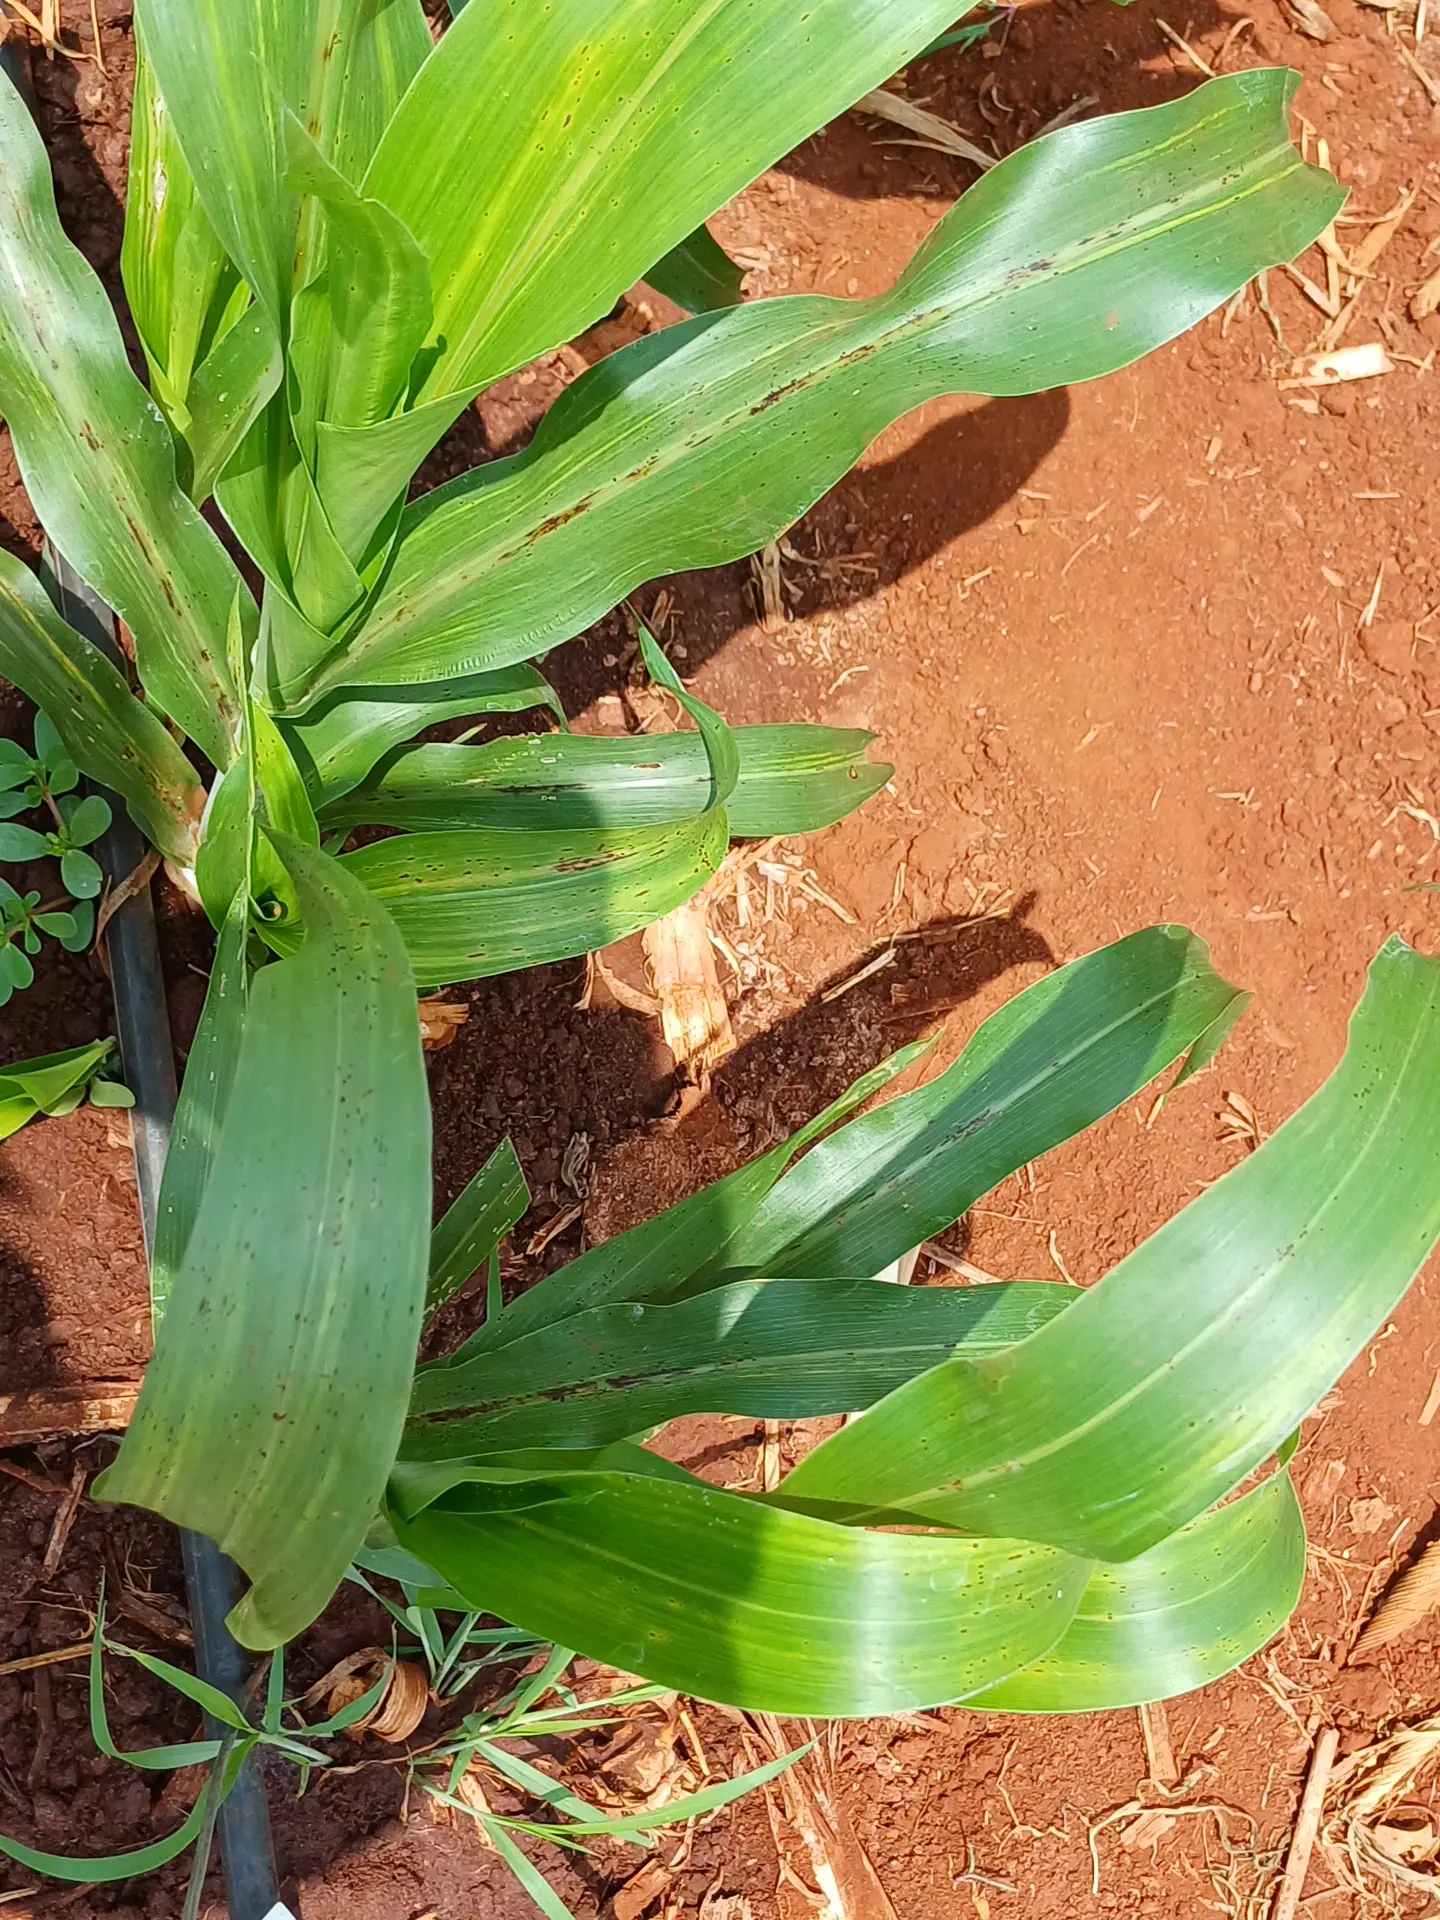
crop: sorghum
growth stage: vegetative
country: Kenya
